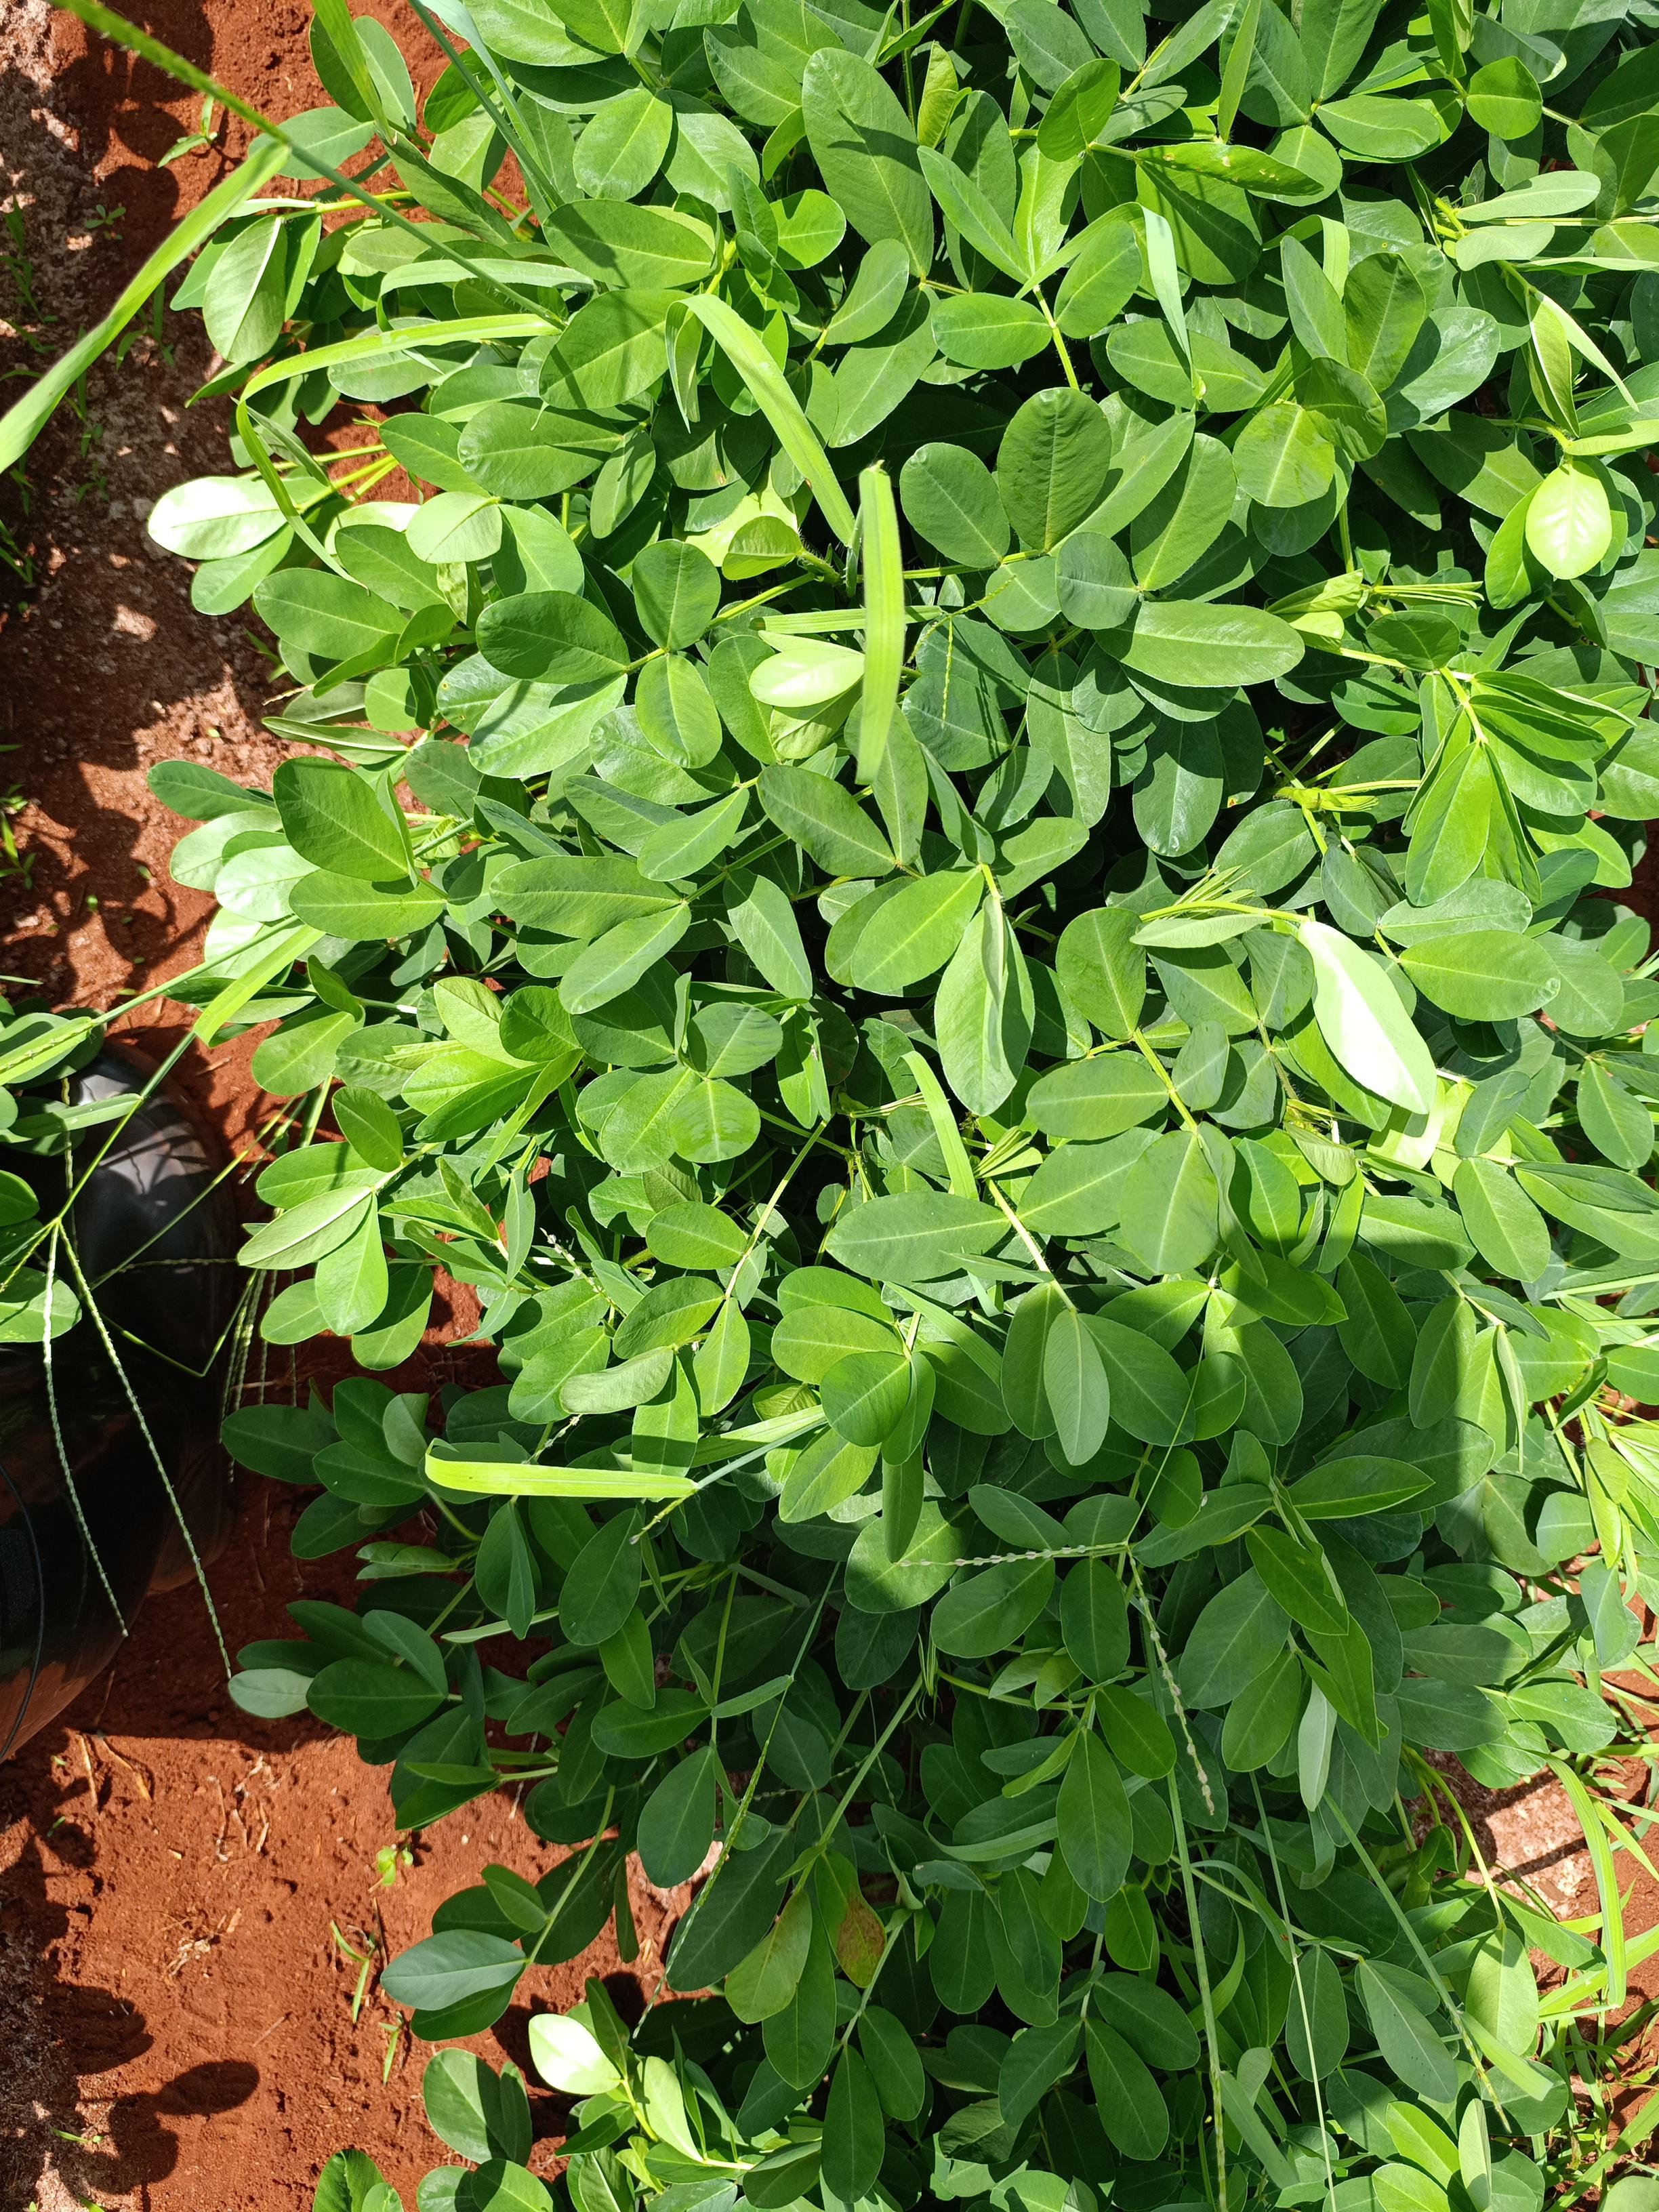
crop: groundnut
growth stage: flowering
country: Kenya
